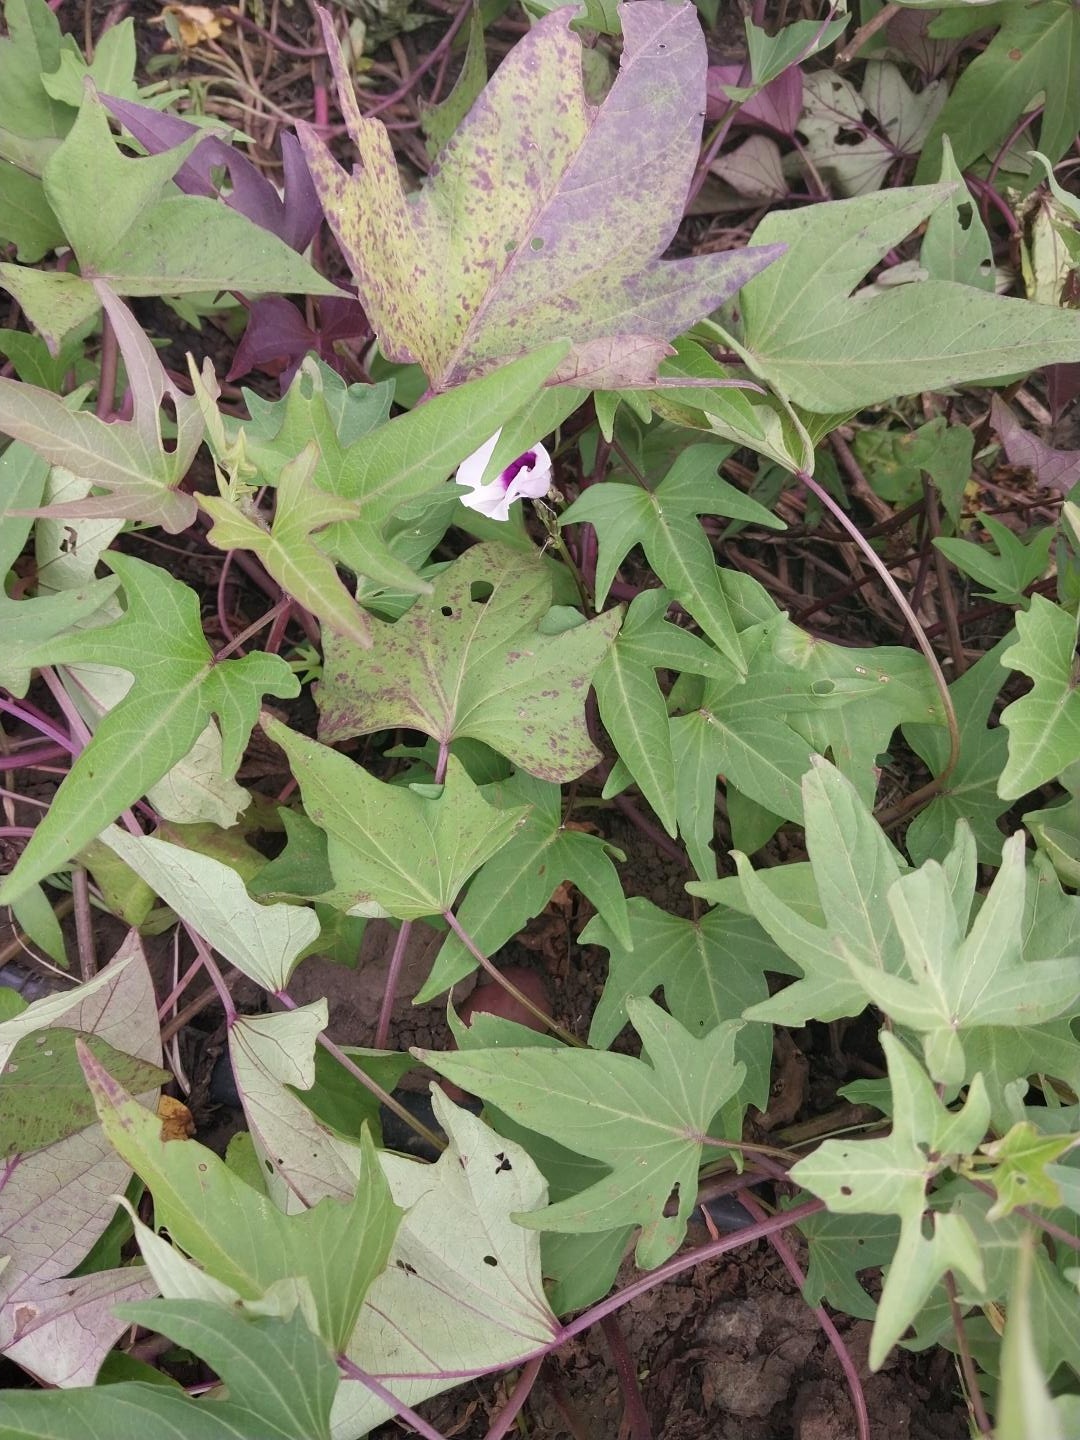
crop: sweet potato
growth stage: flowering
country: Tanzania
